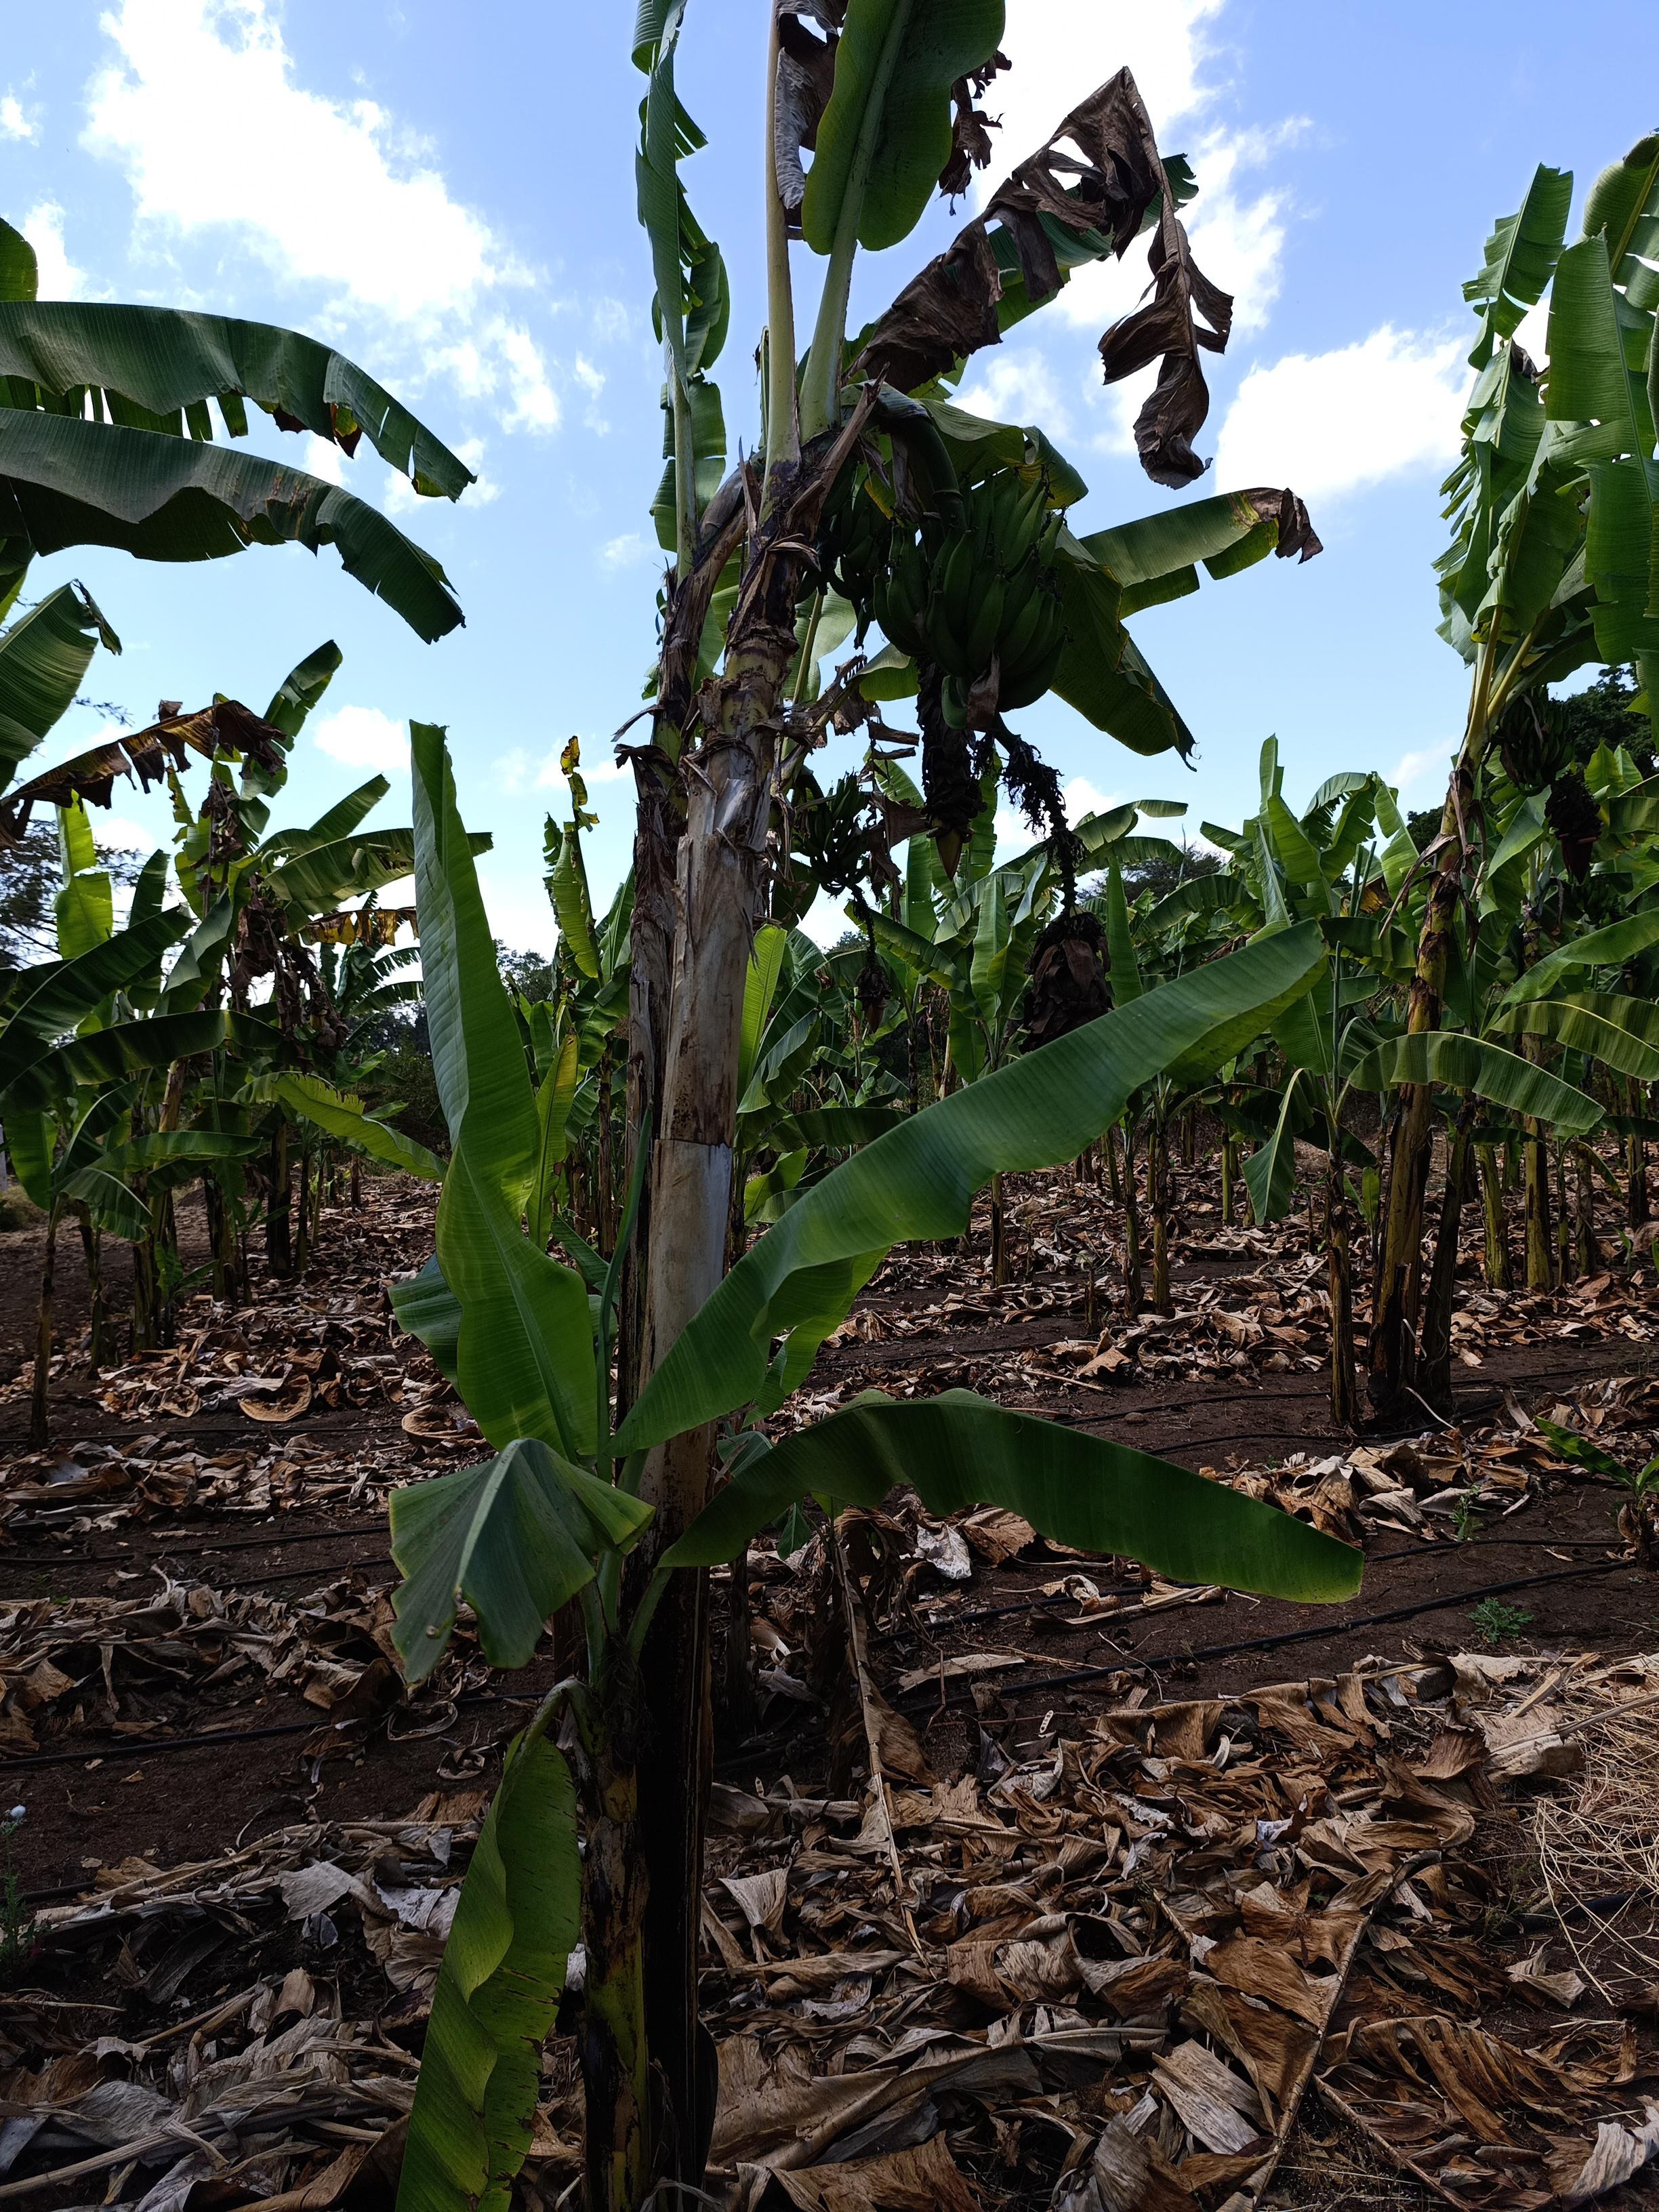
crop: banana
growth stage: development fruit
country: Tanzania
